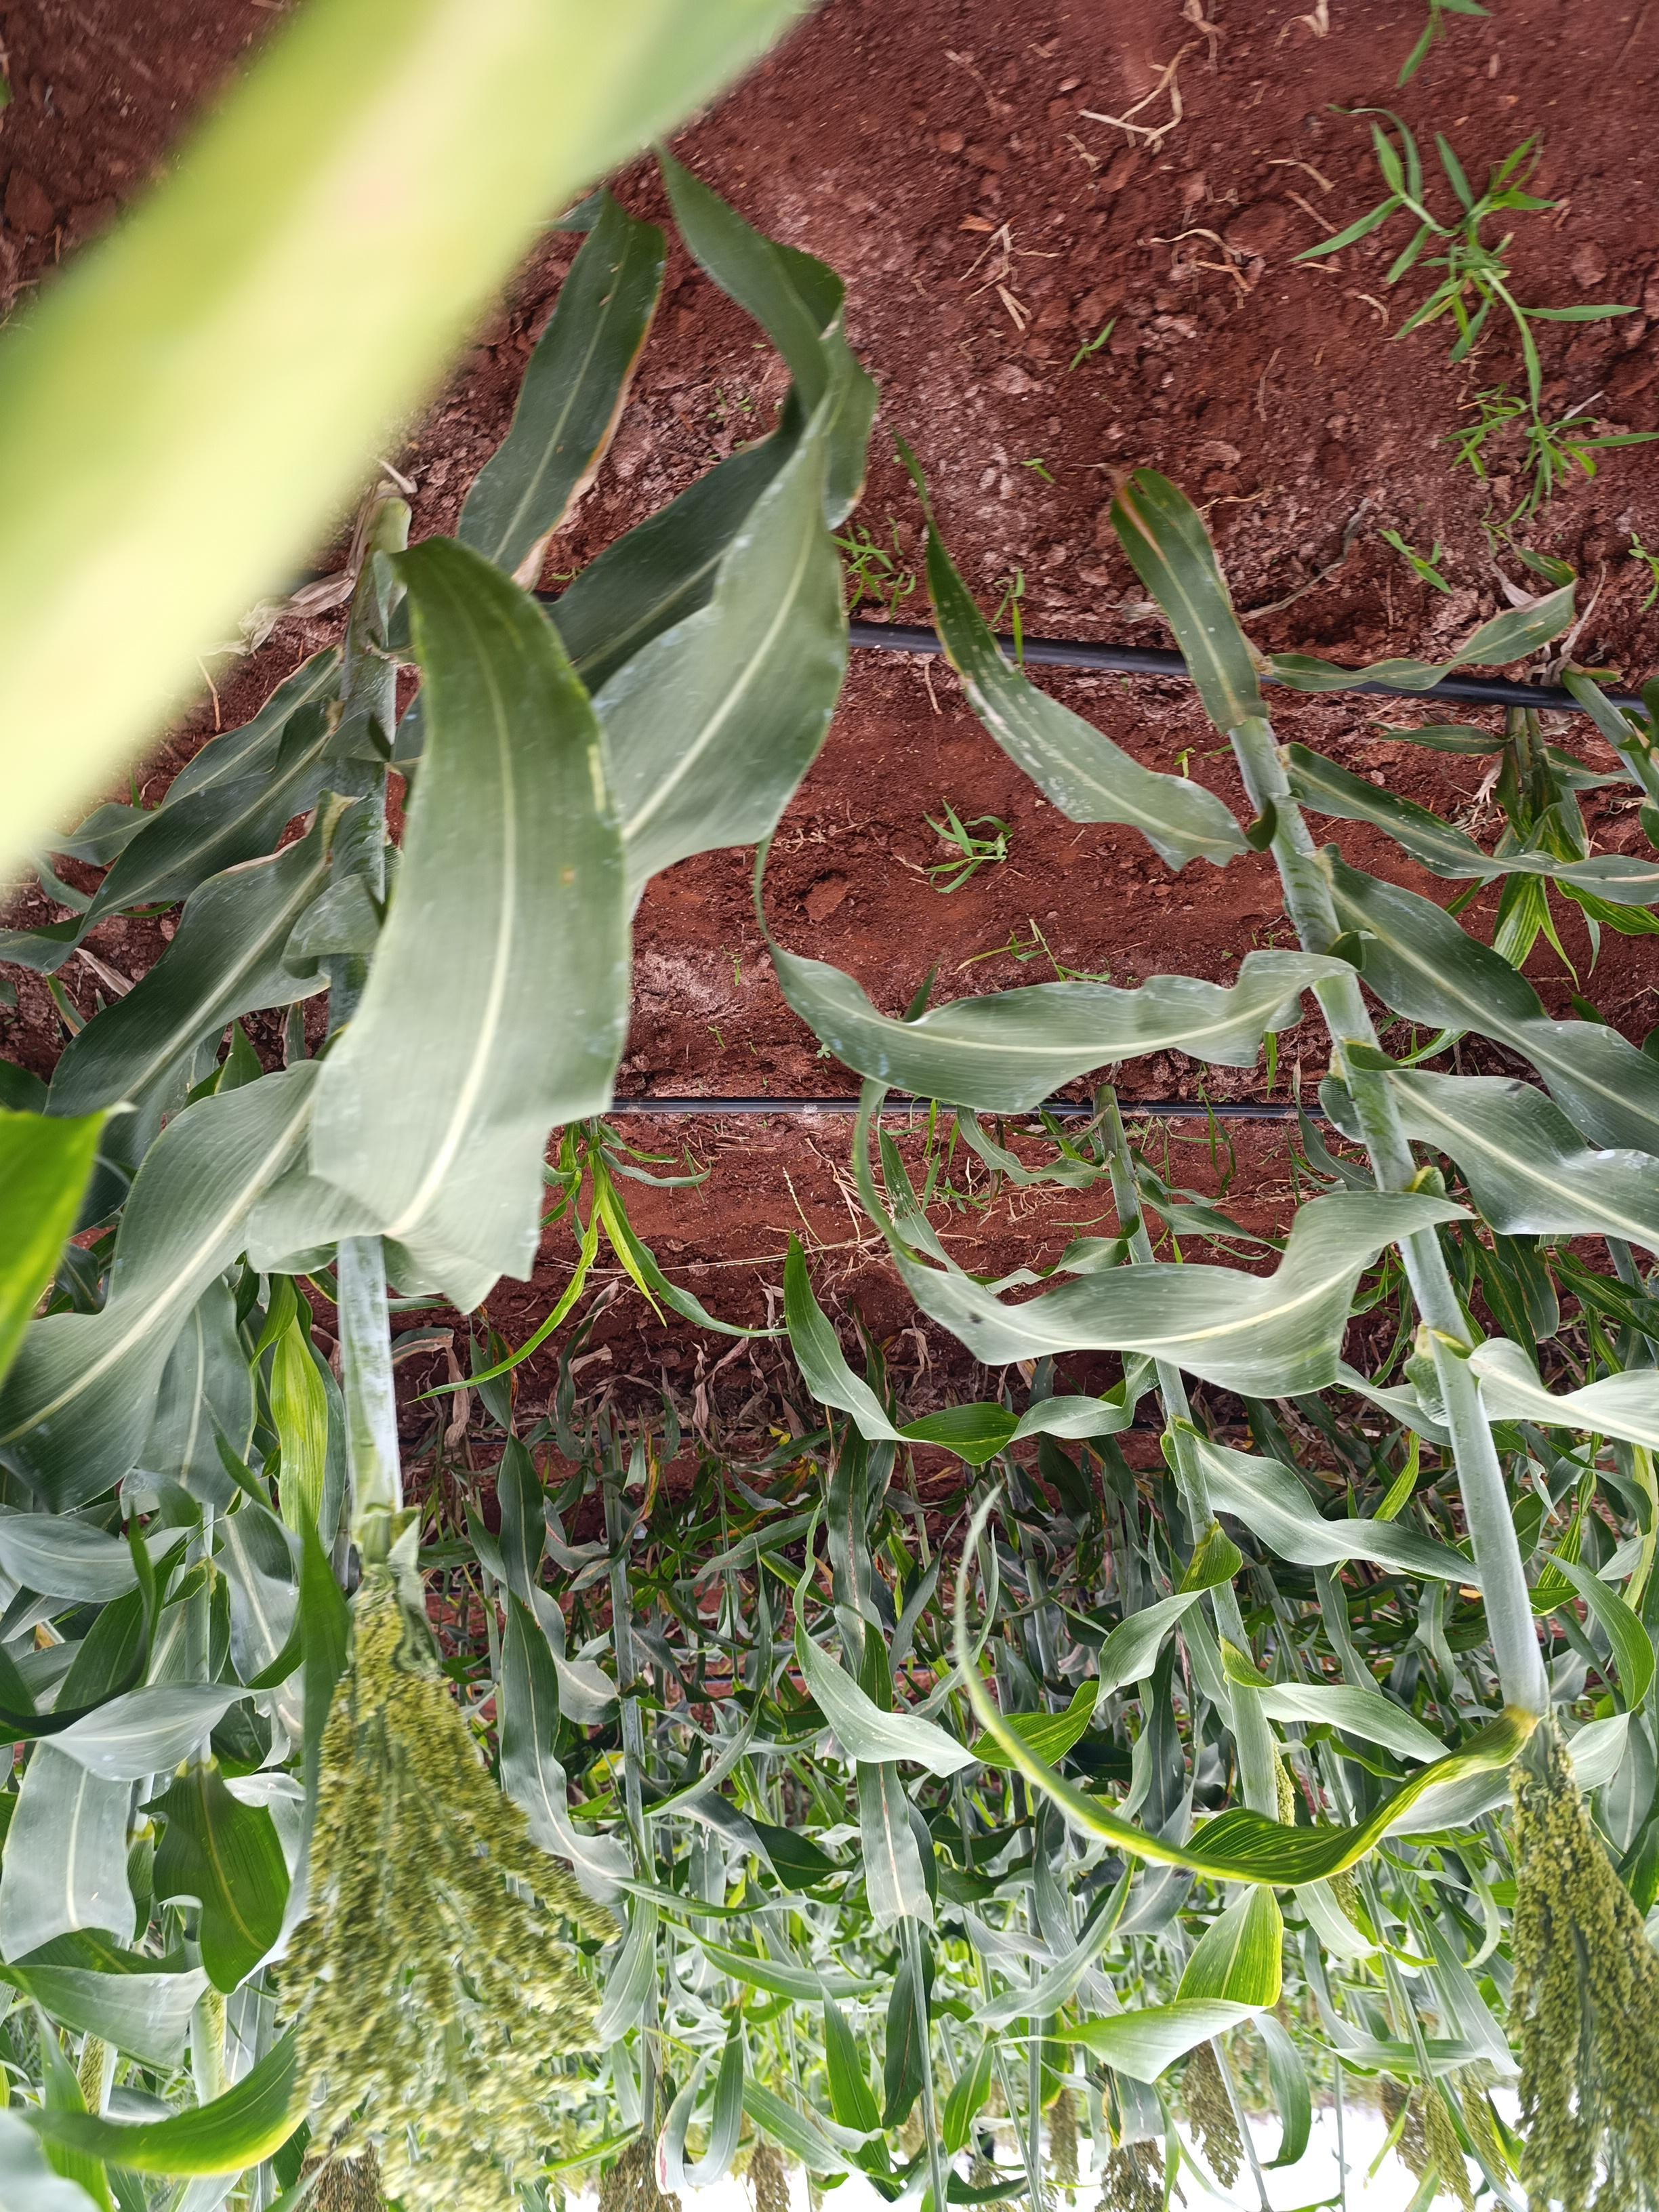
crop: sorghum
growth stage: heading tuber
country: Kenya
